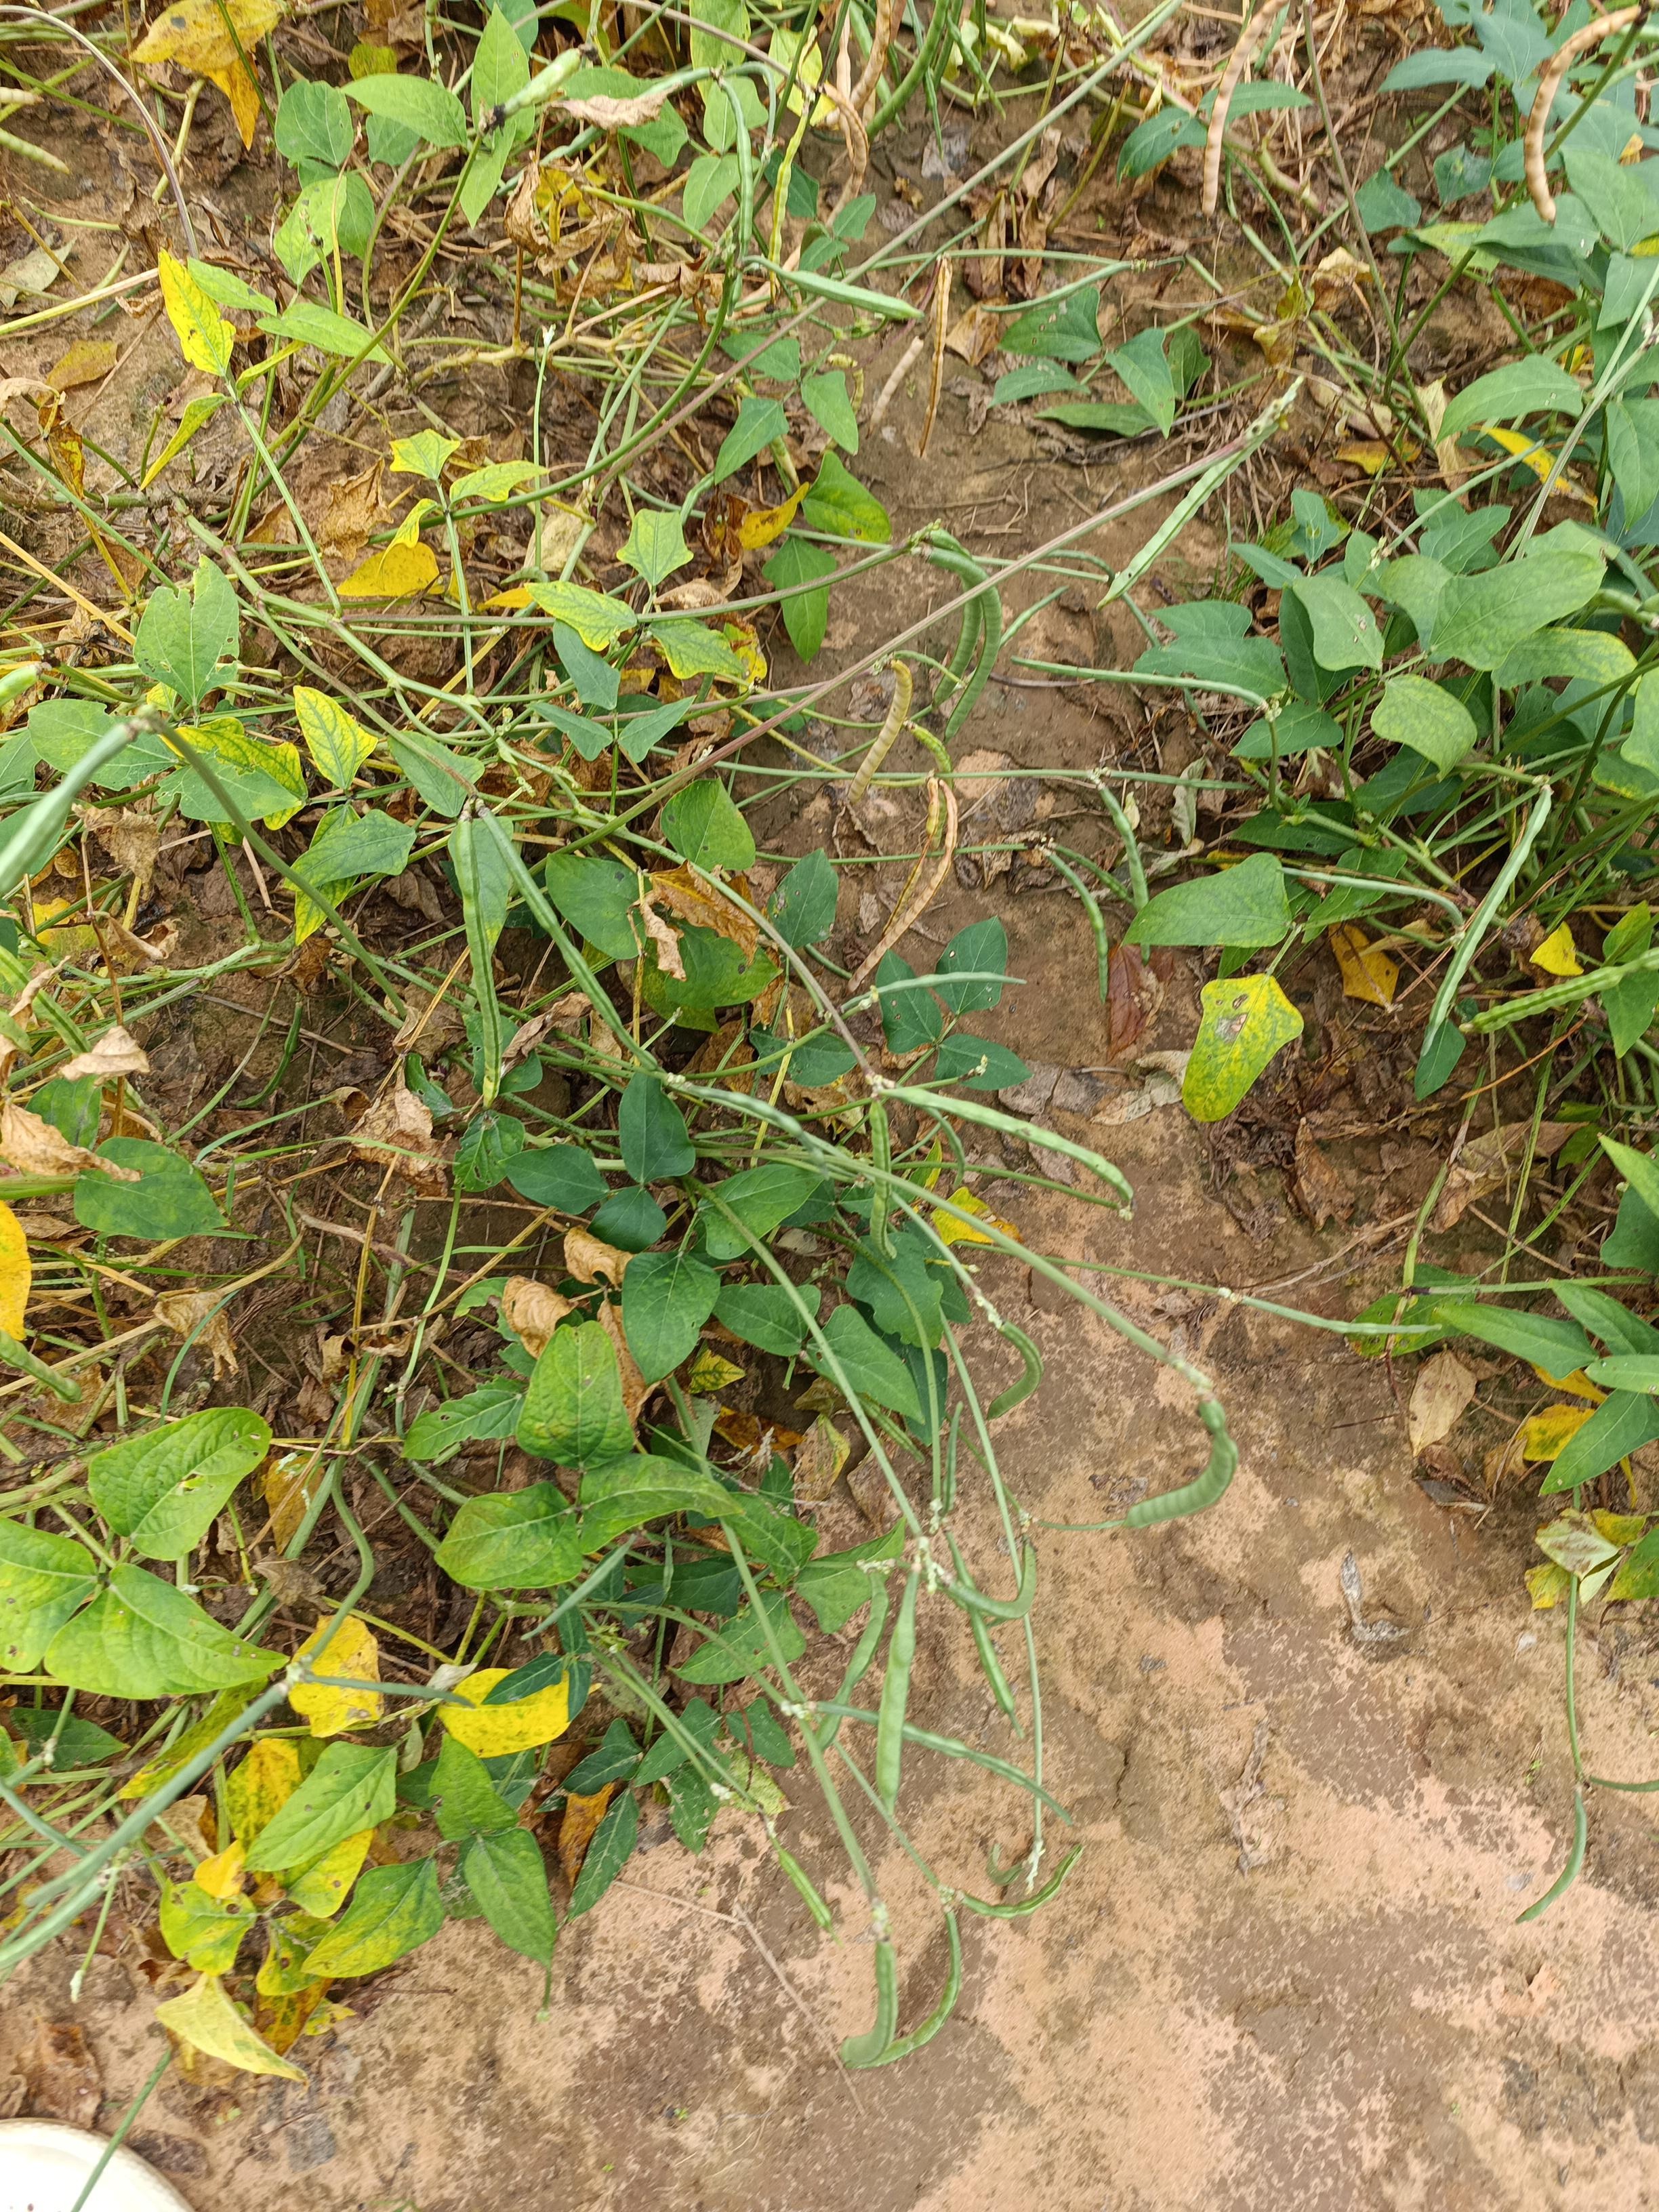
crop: cowpea
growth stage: maturity
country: Nigeria
